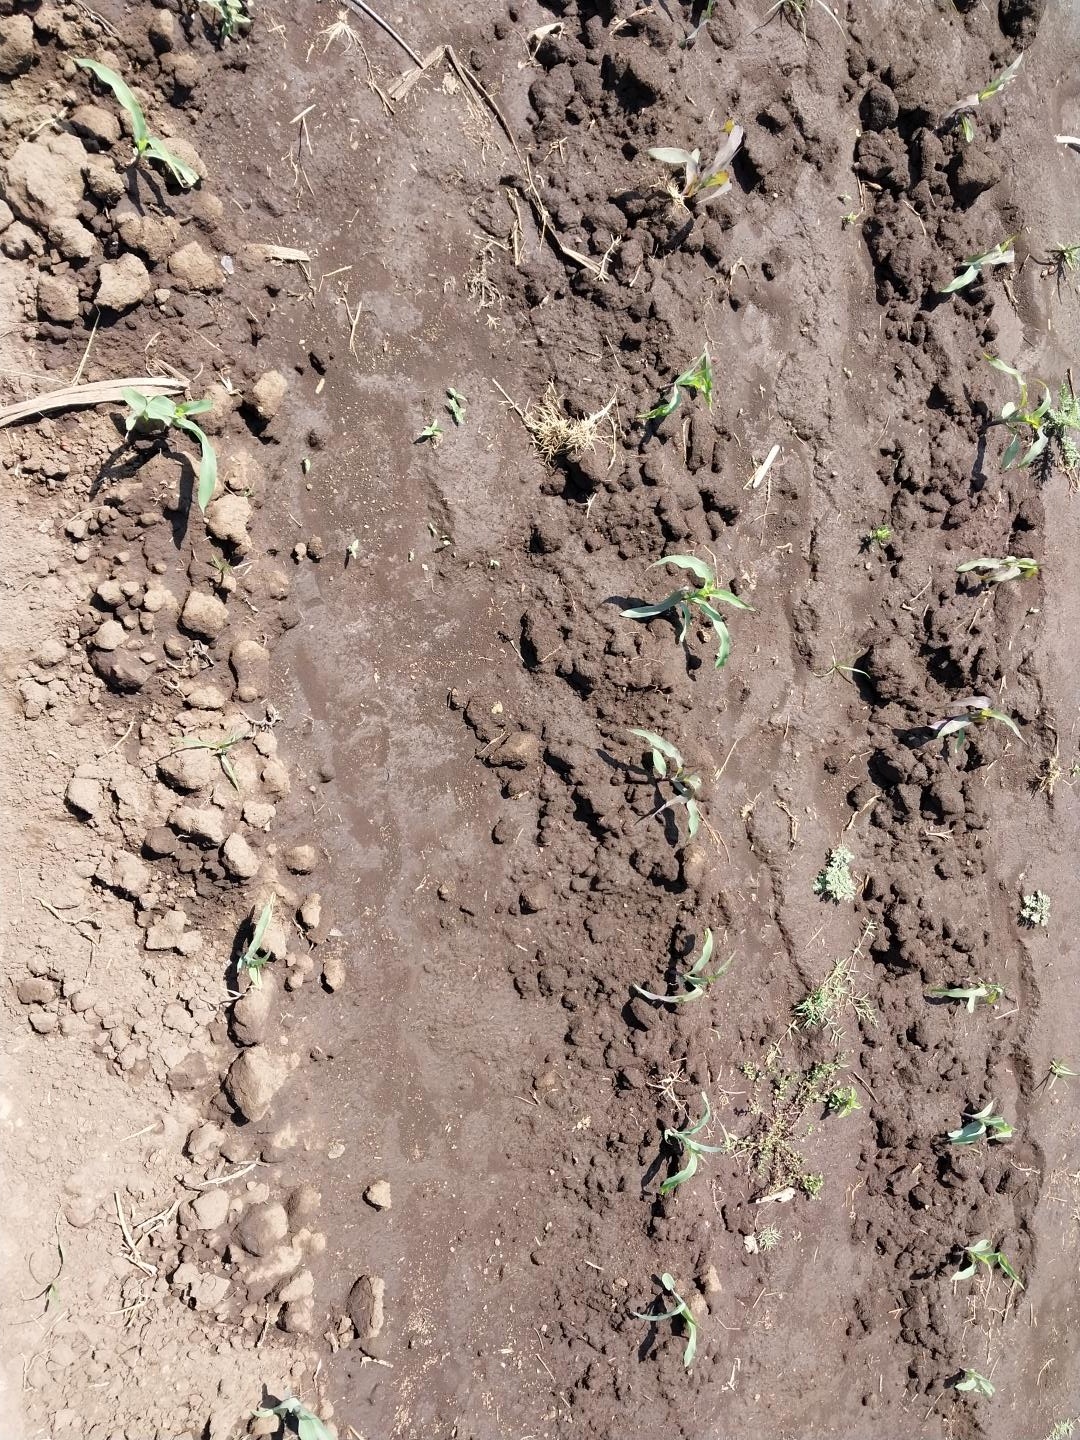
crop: maize
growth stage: emergence
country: Tanzania
